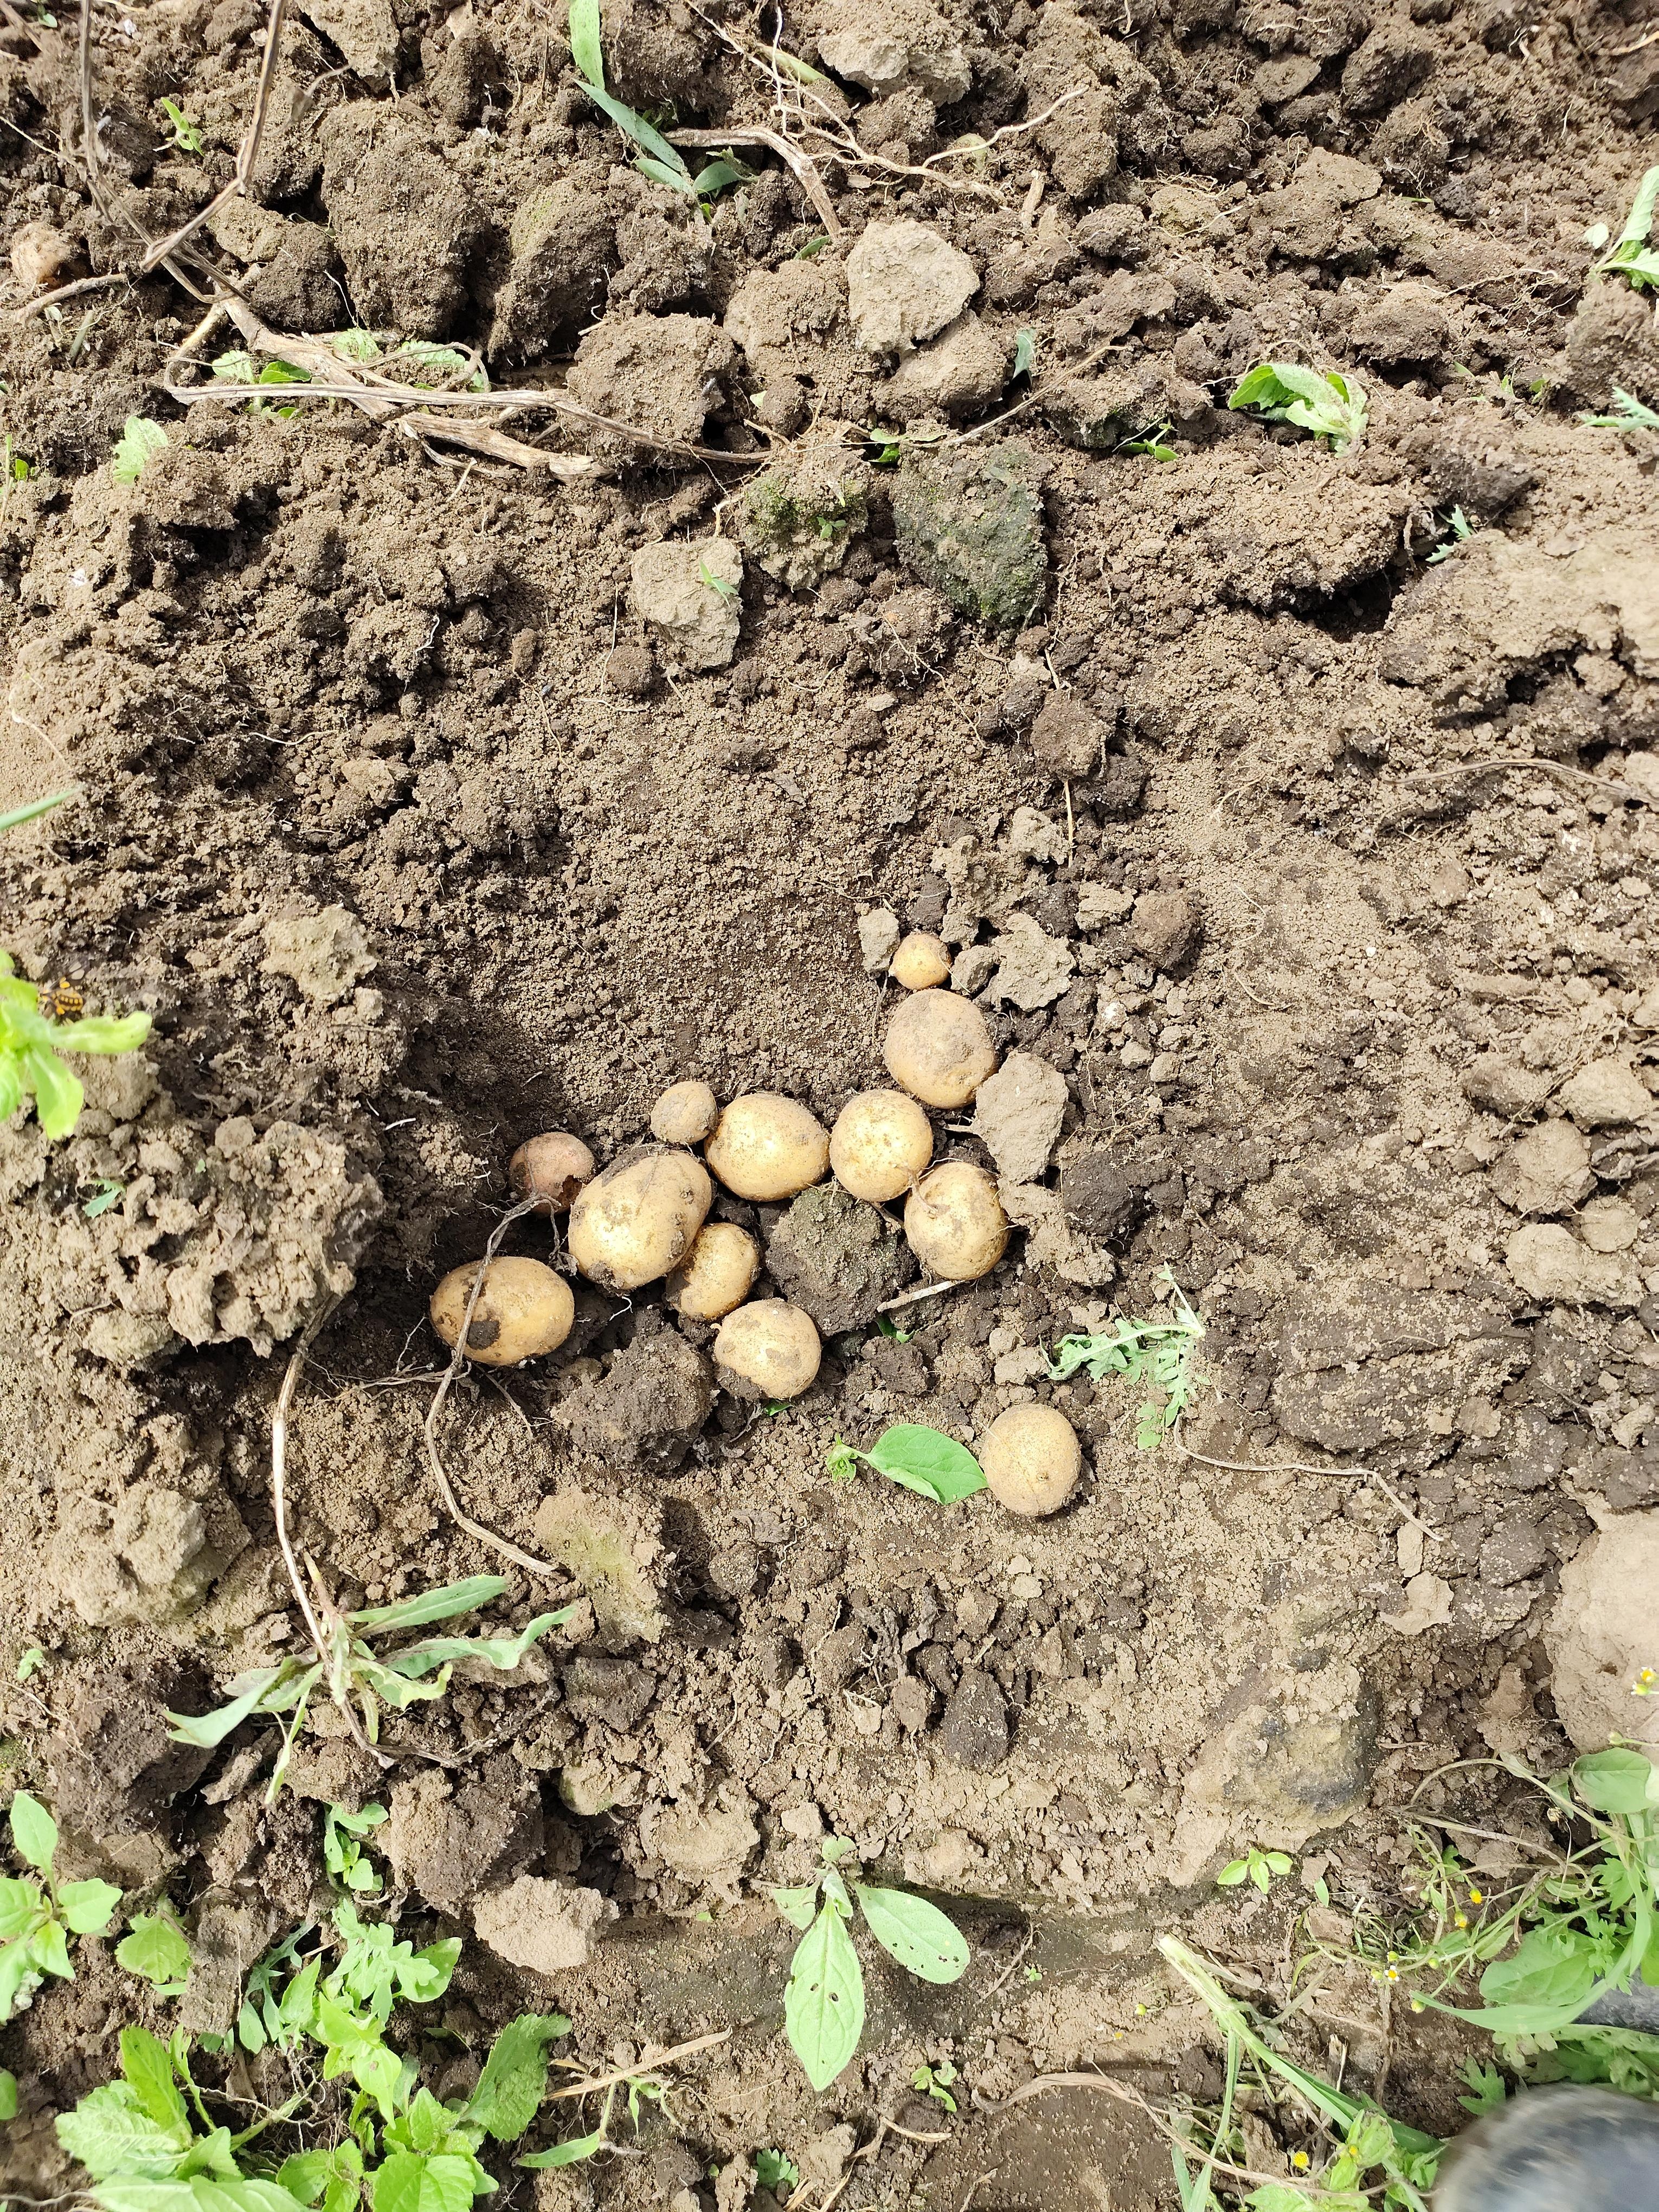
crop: potato
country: Tanzania
